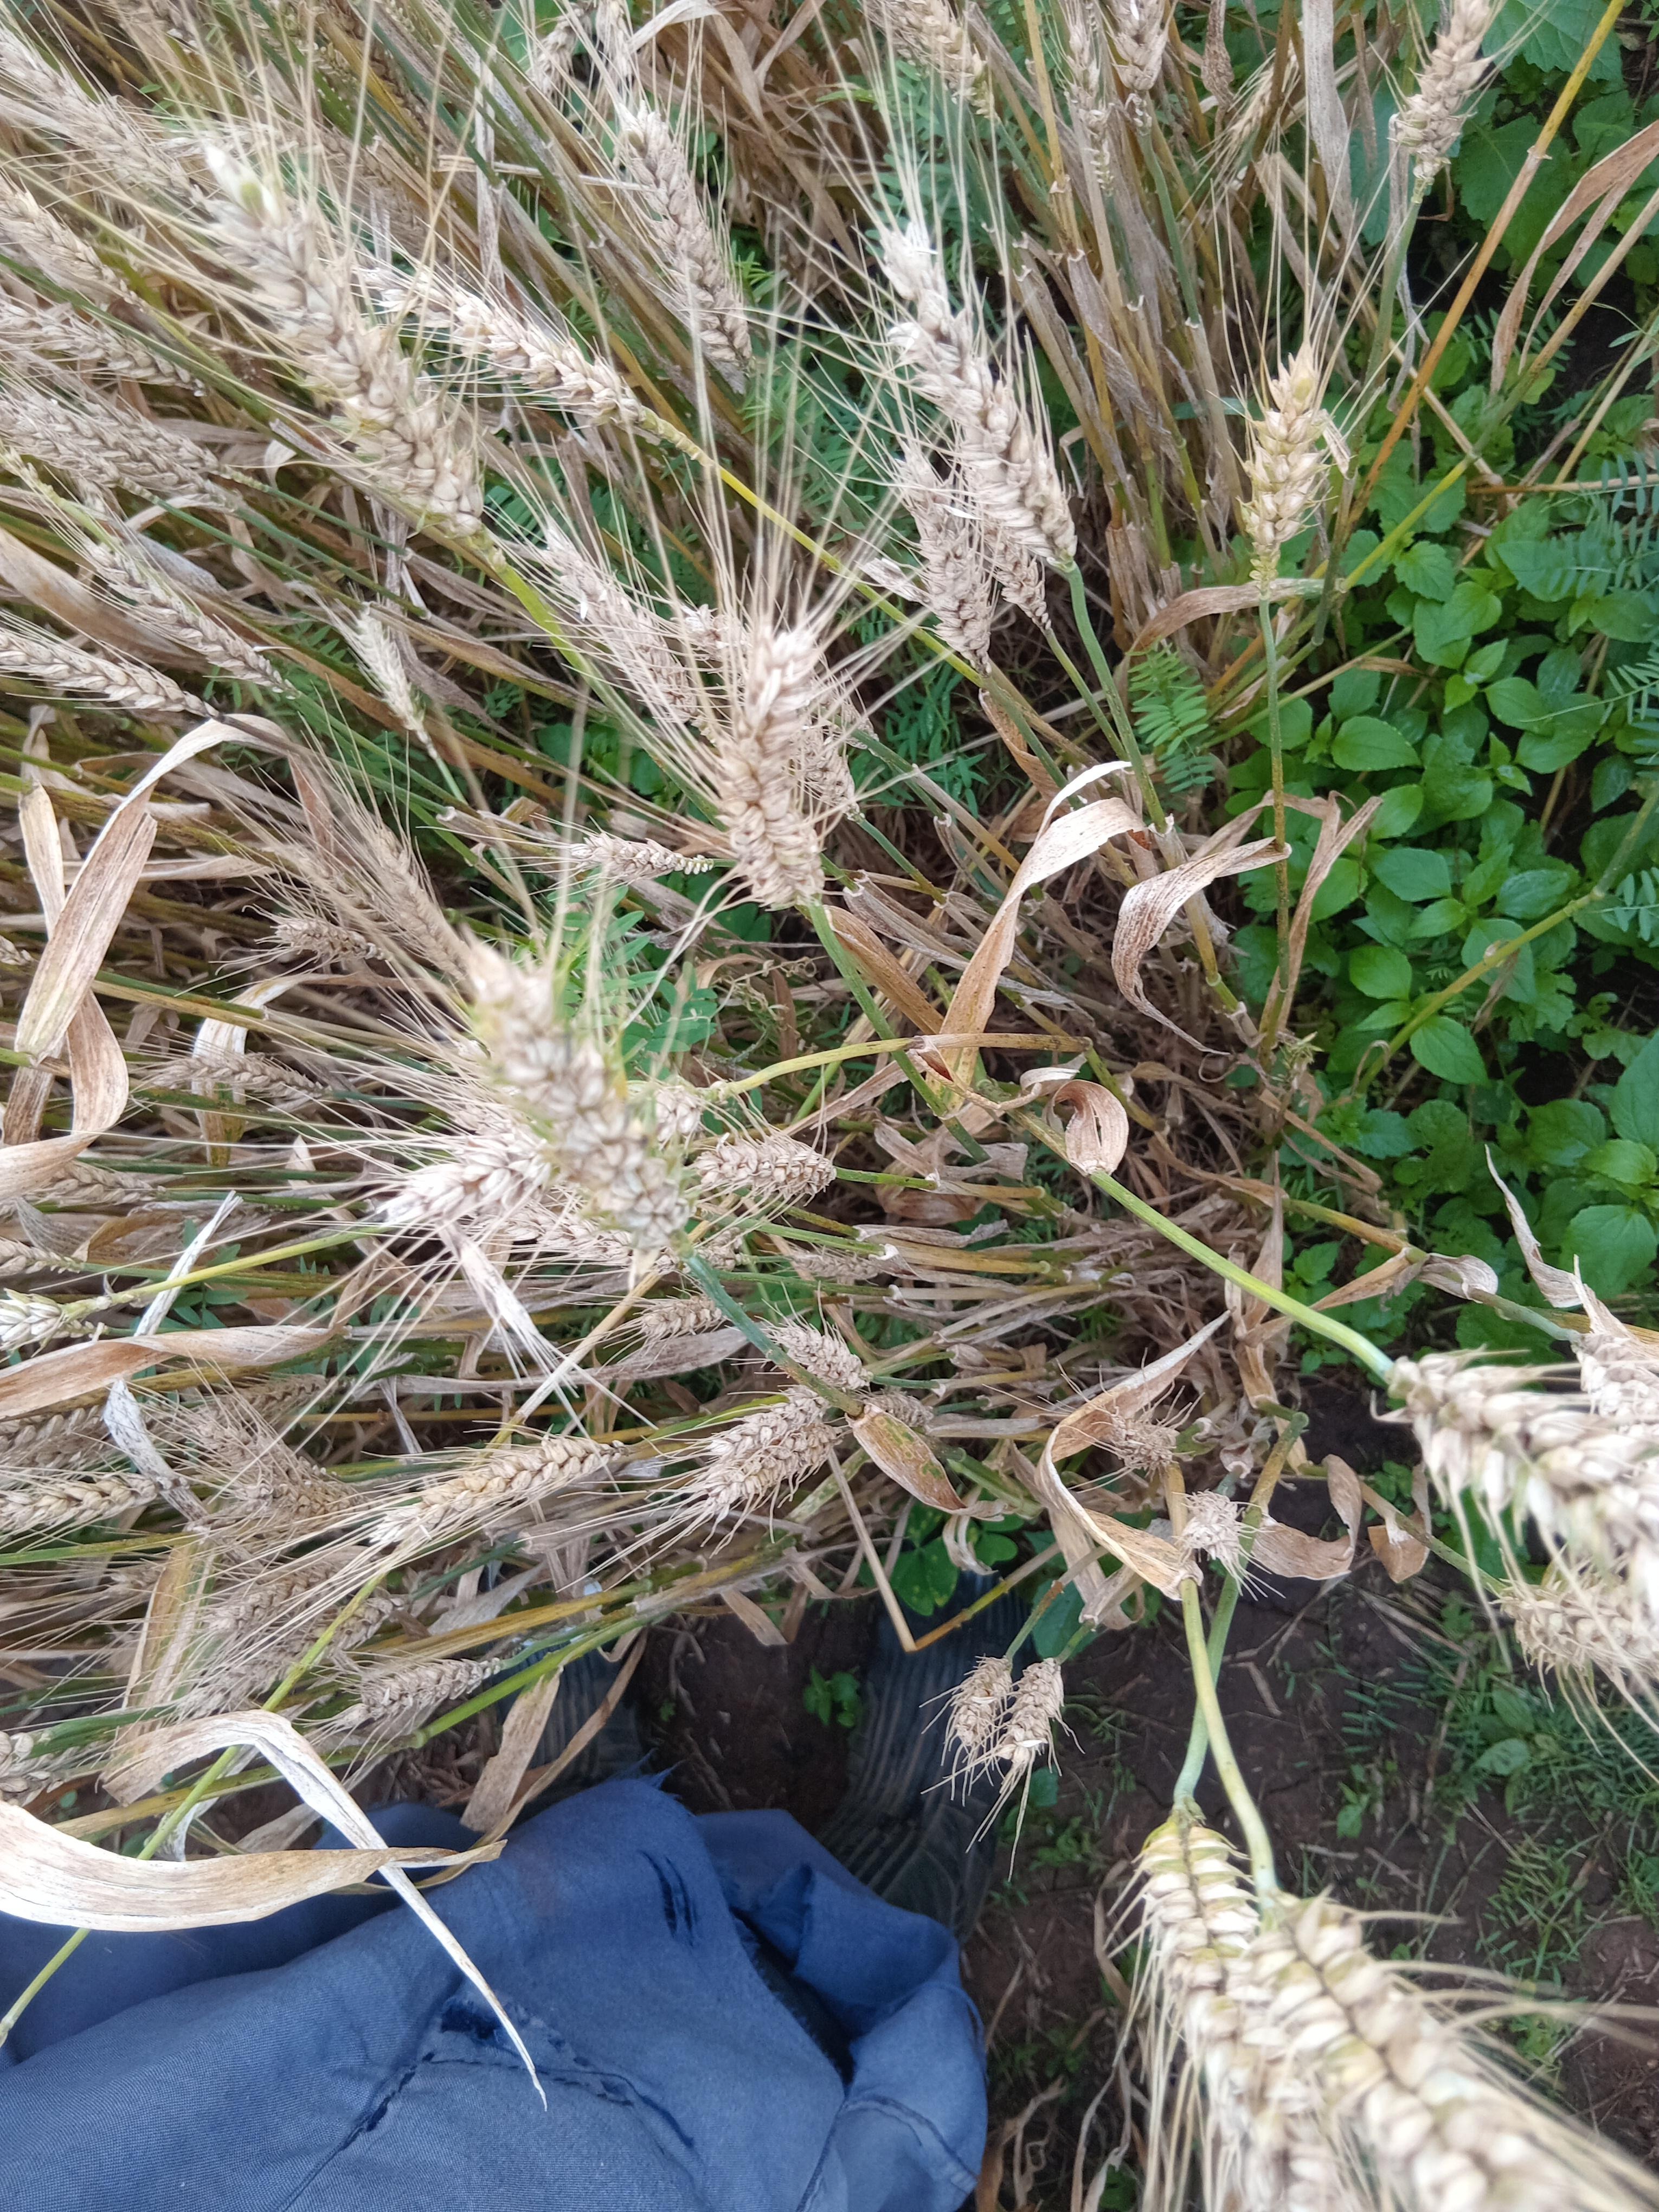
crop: wheat
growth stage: maturity
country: Kenya
